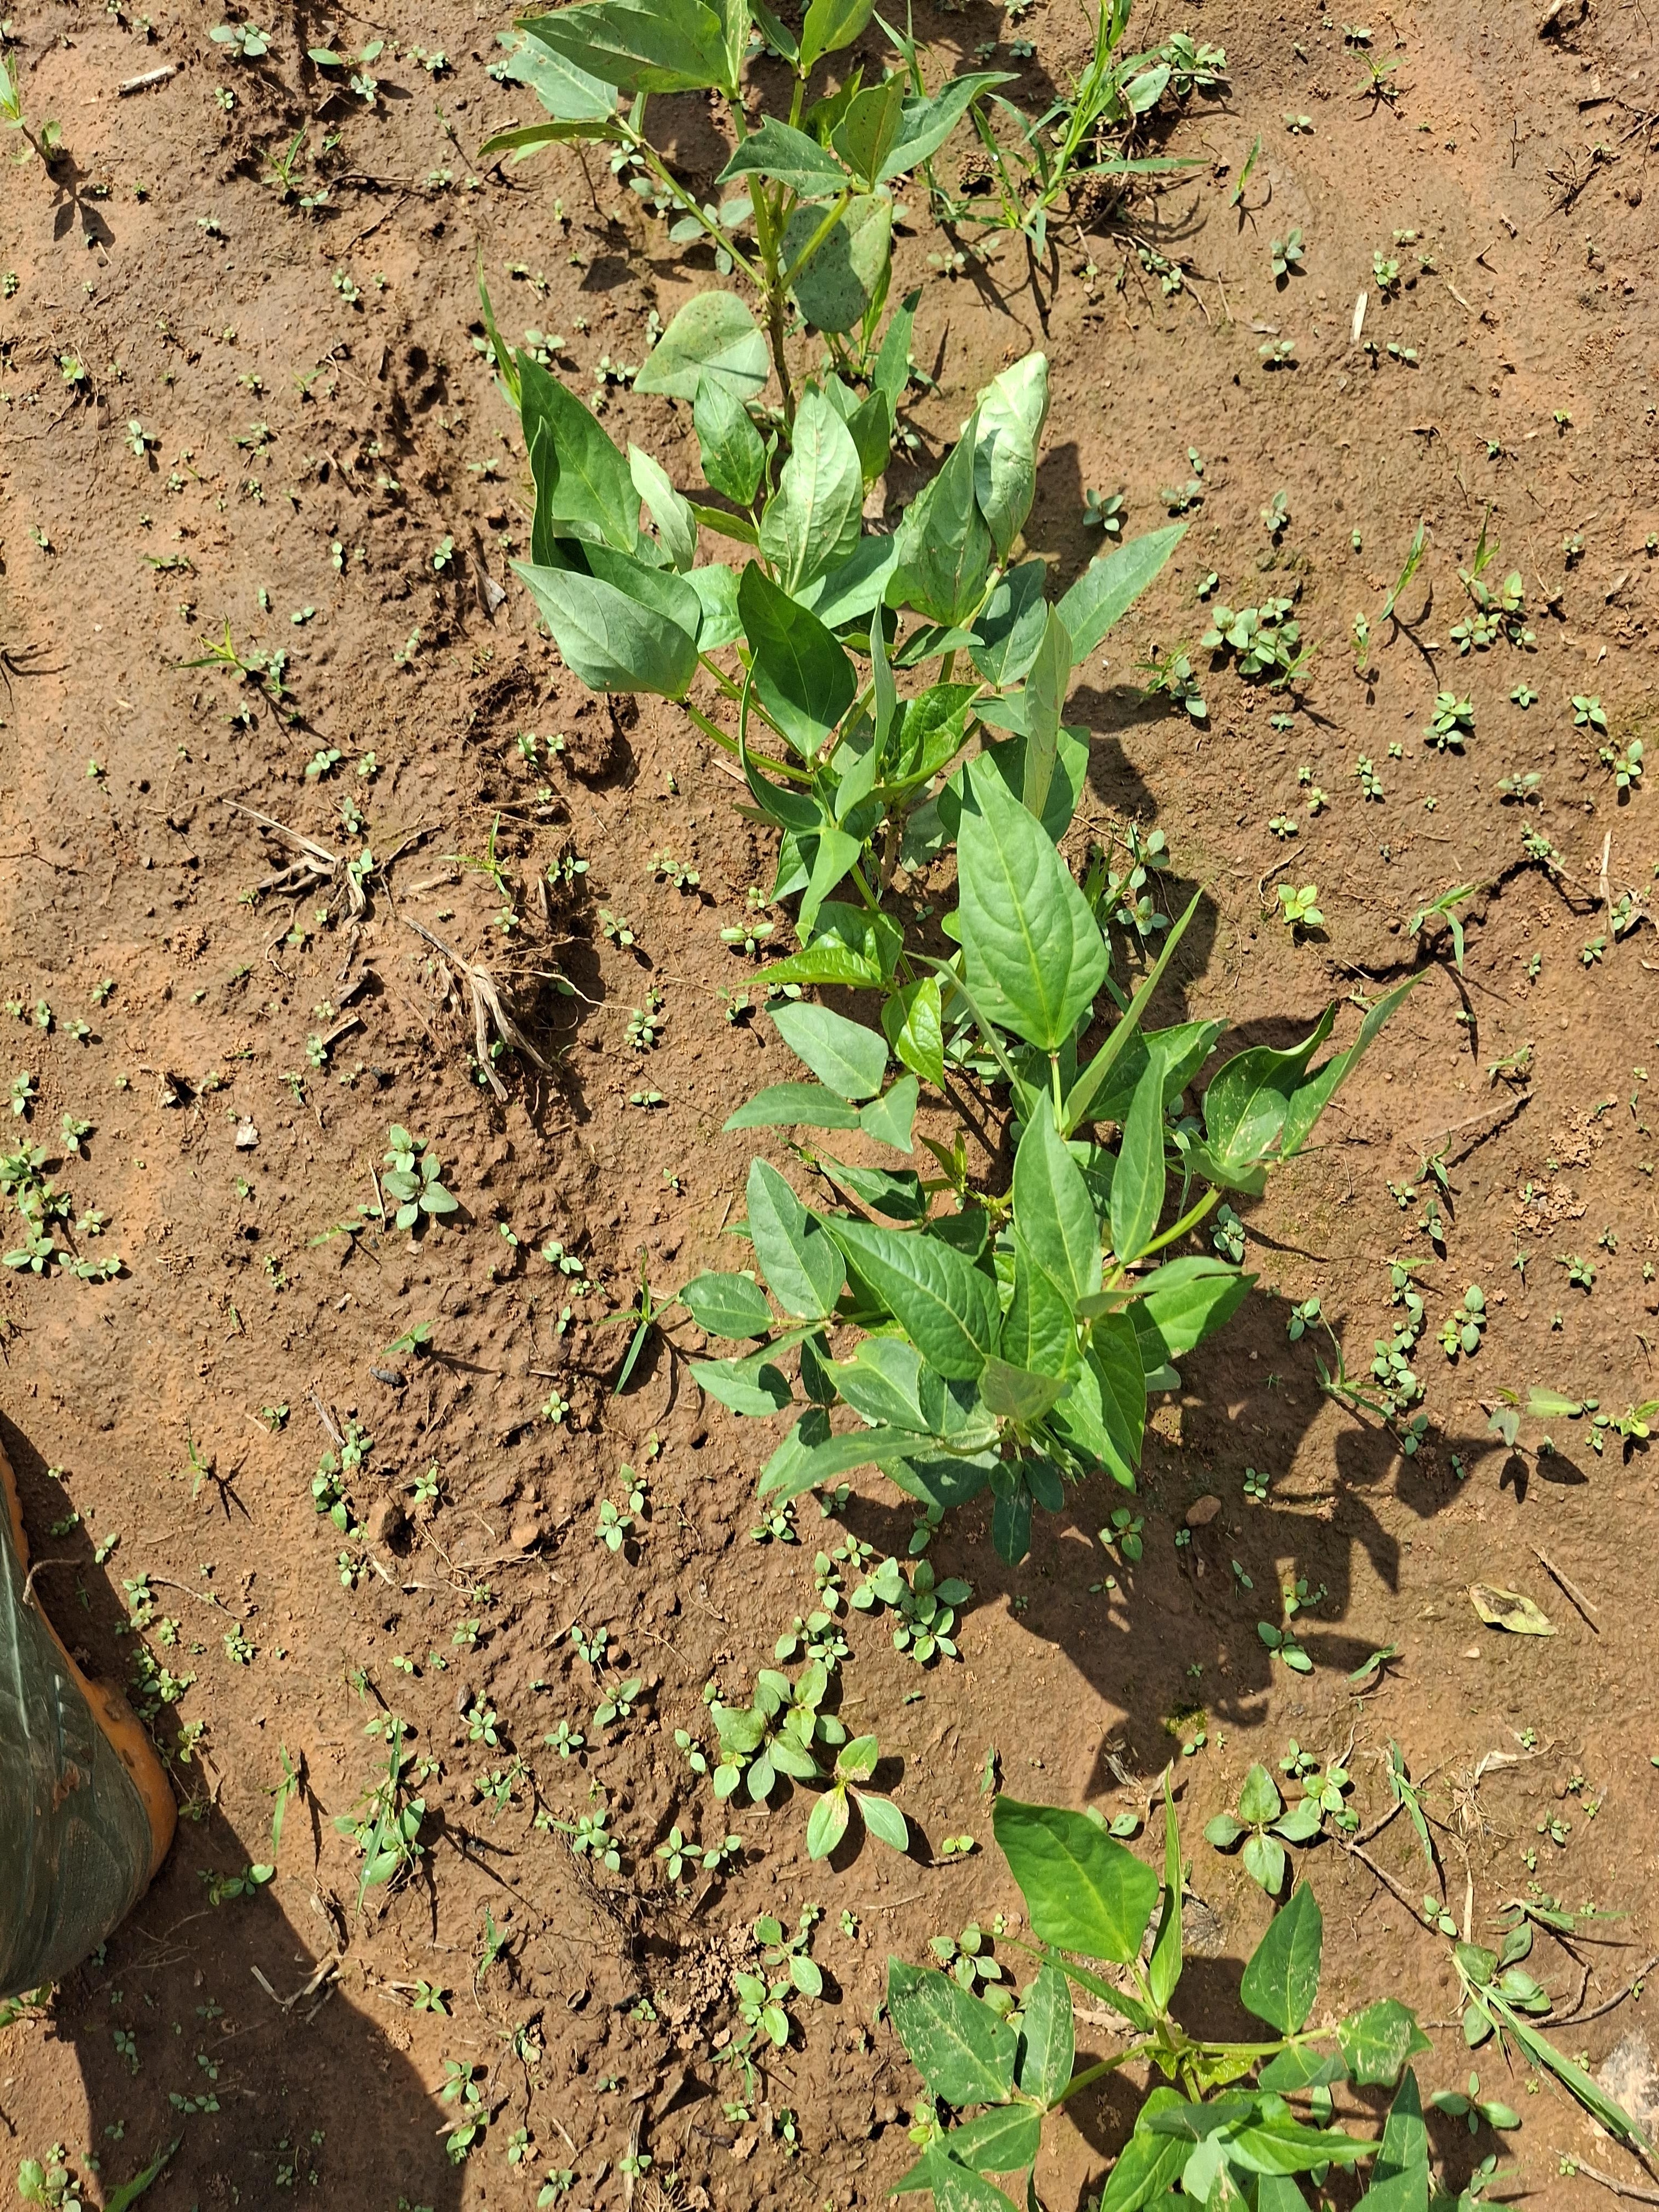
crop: cowpea
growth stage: sprouting emergence
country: Nigeria
